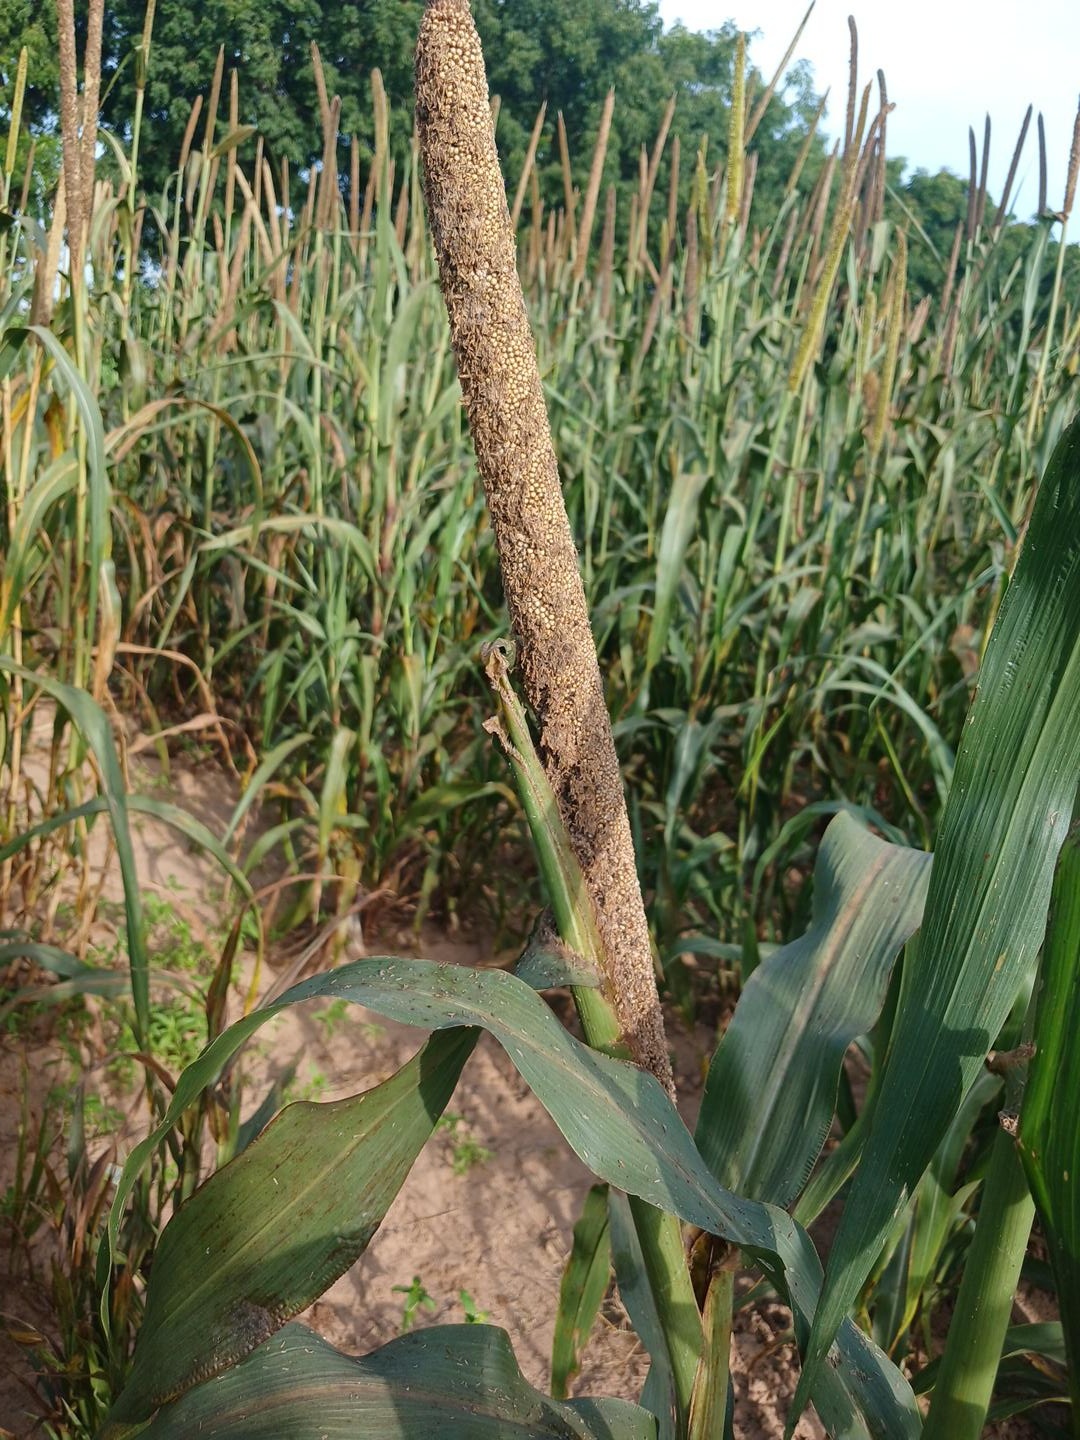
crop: pearl millet
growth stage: maturity
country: Senegal
